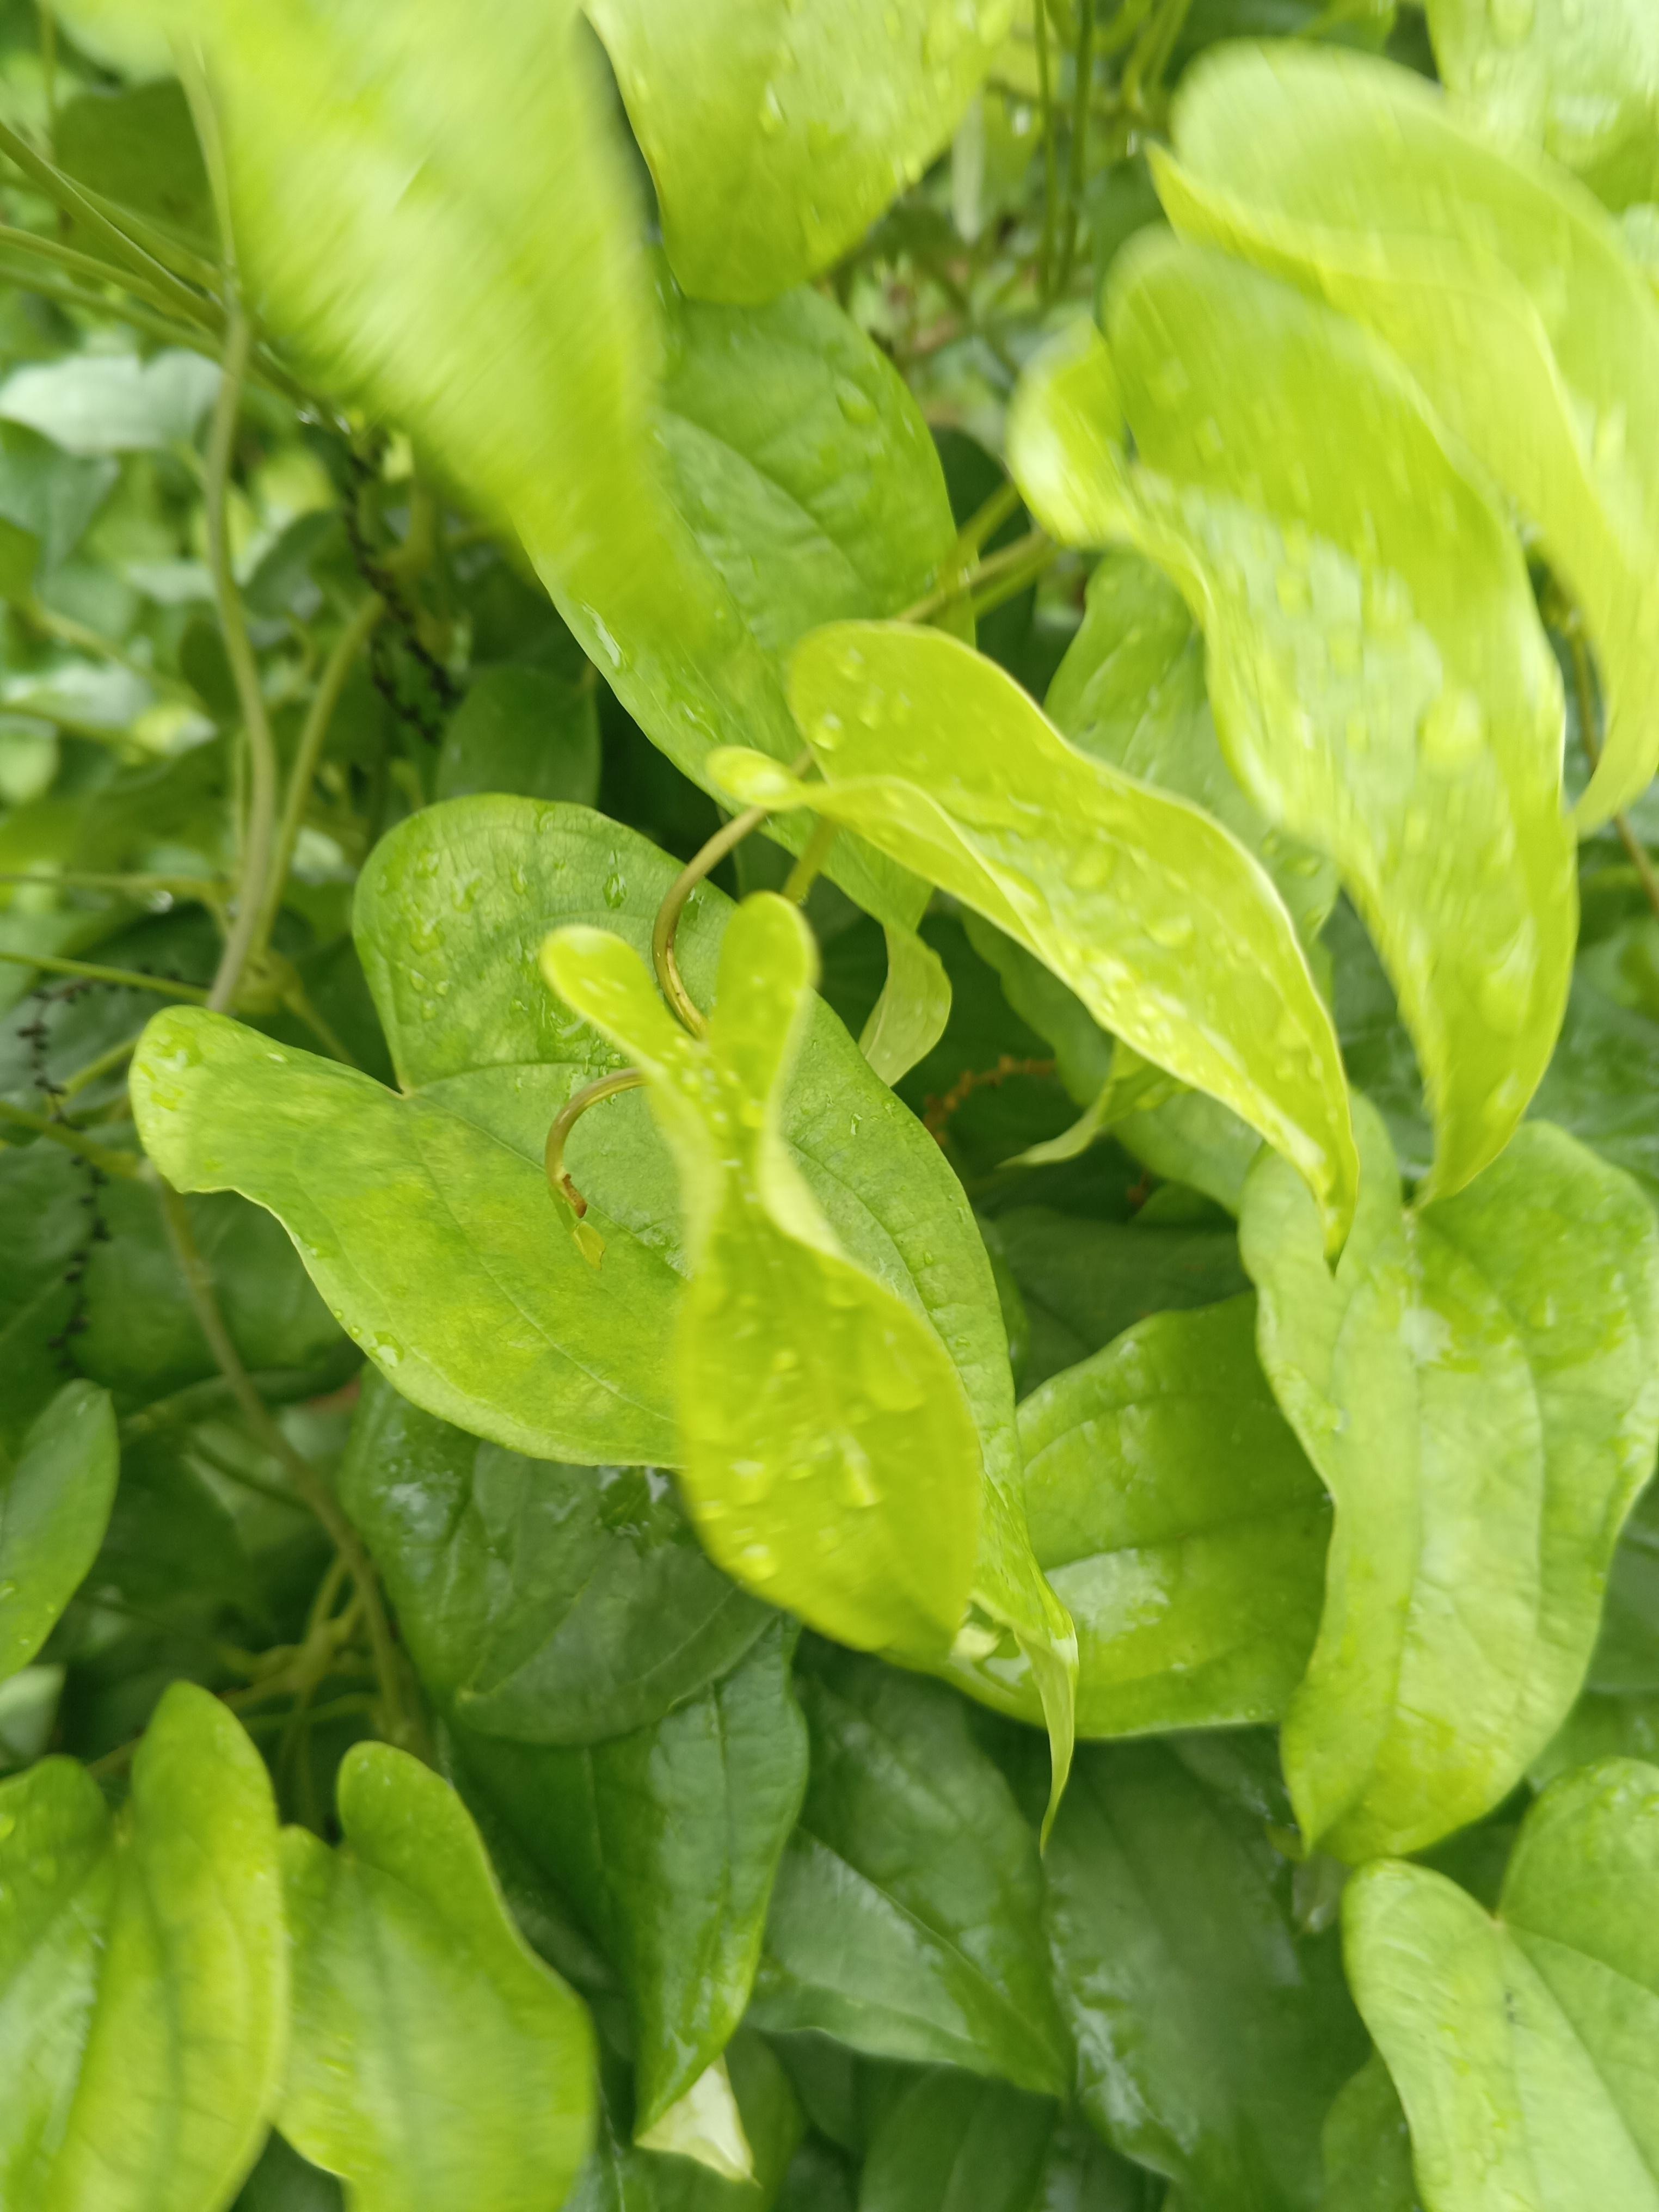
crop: yam
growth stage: flowering
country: Nigeria
